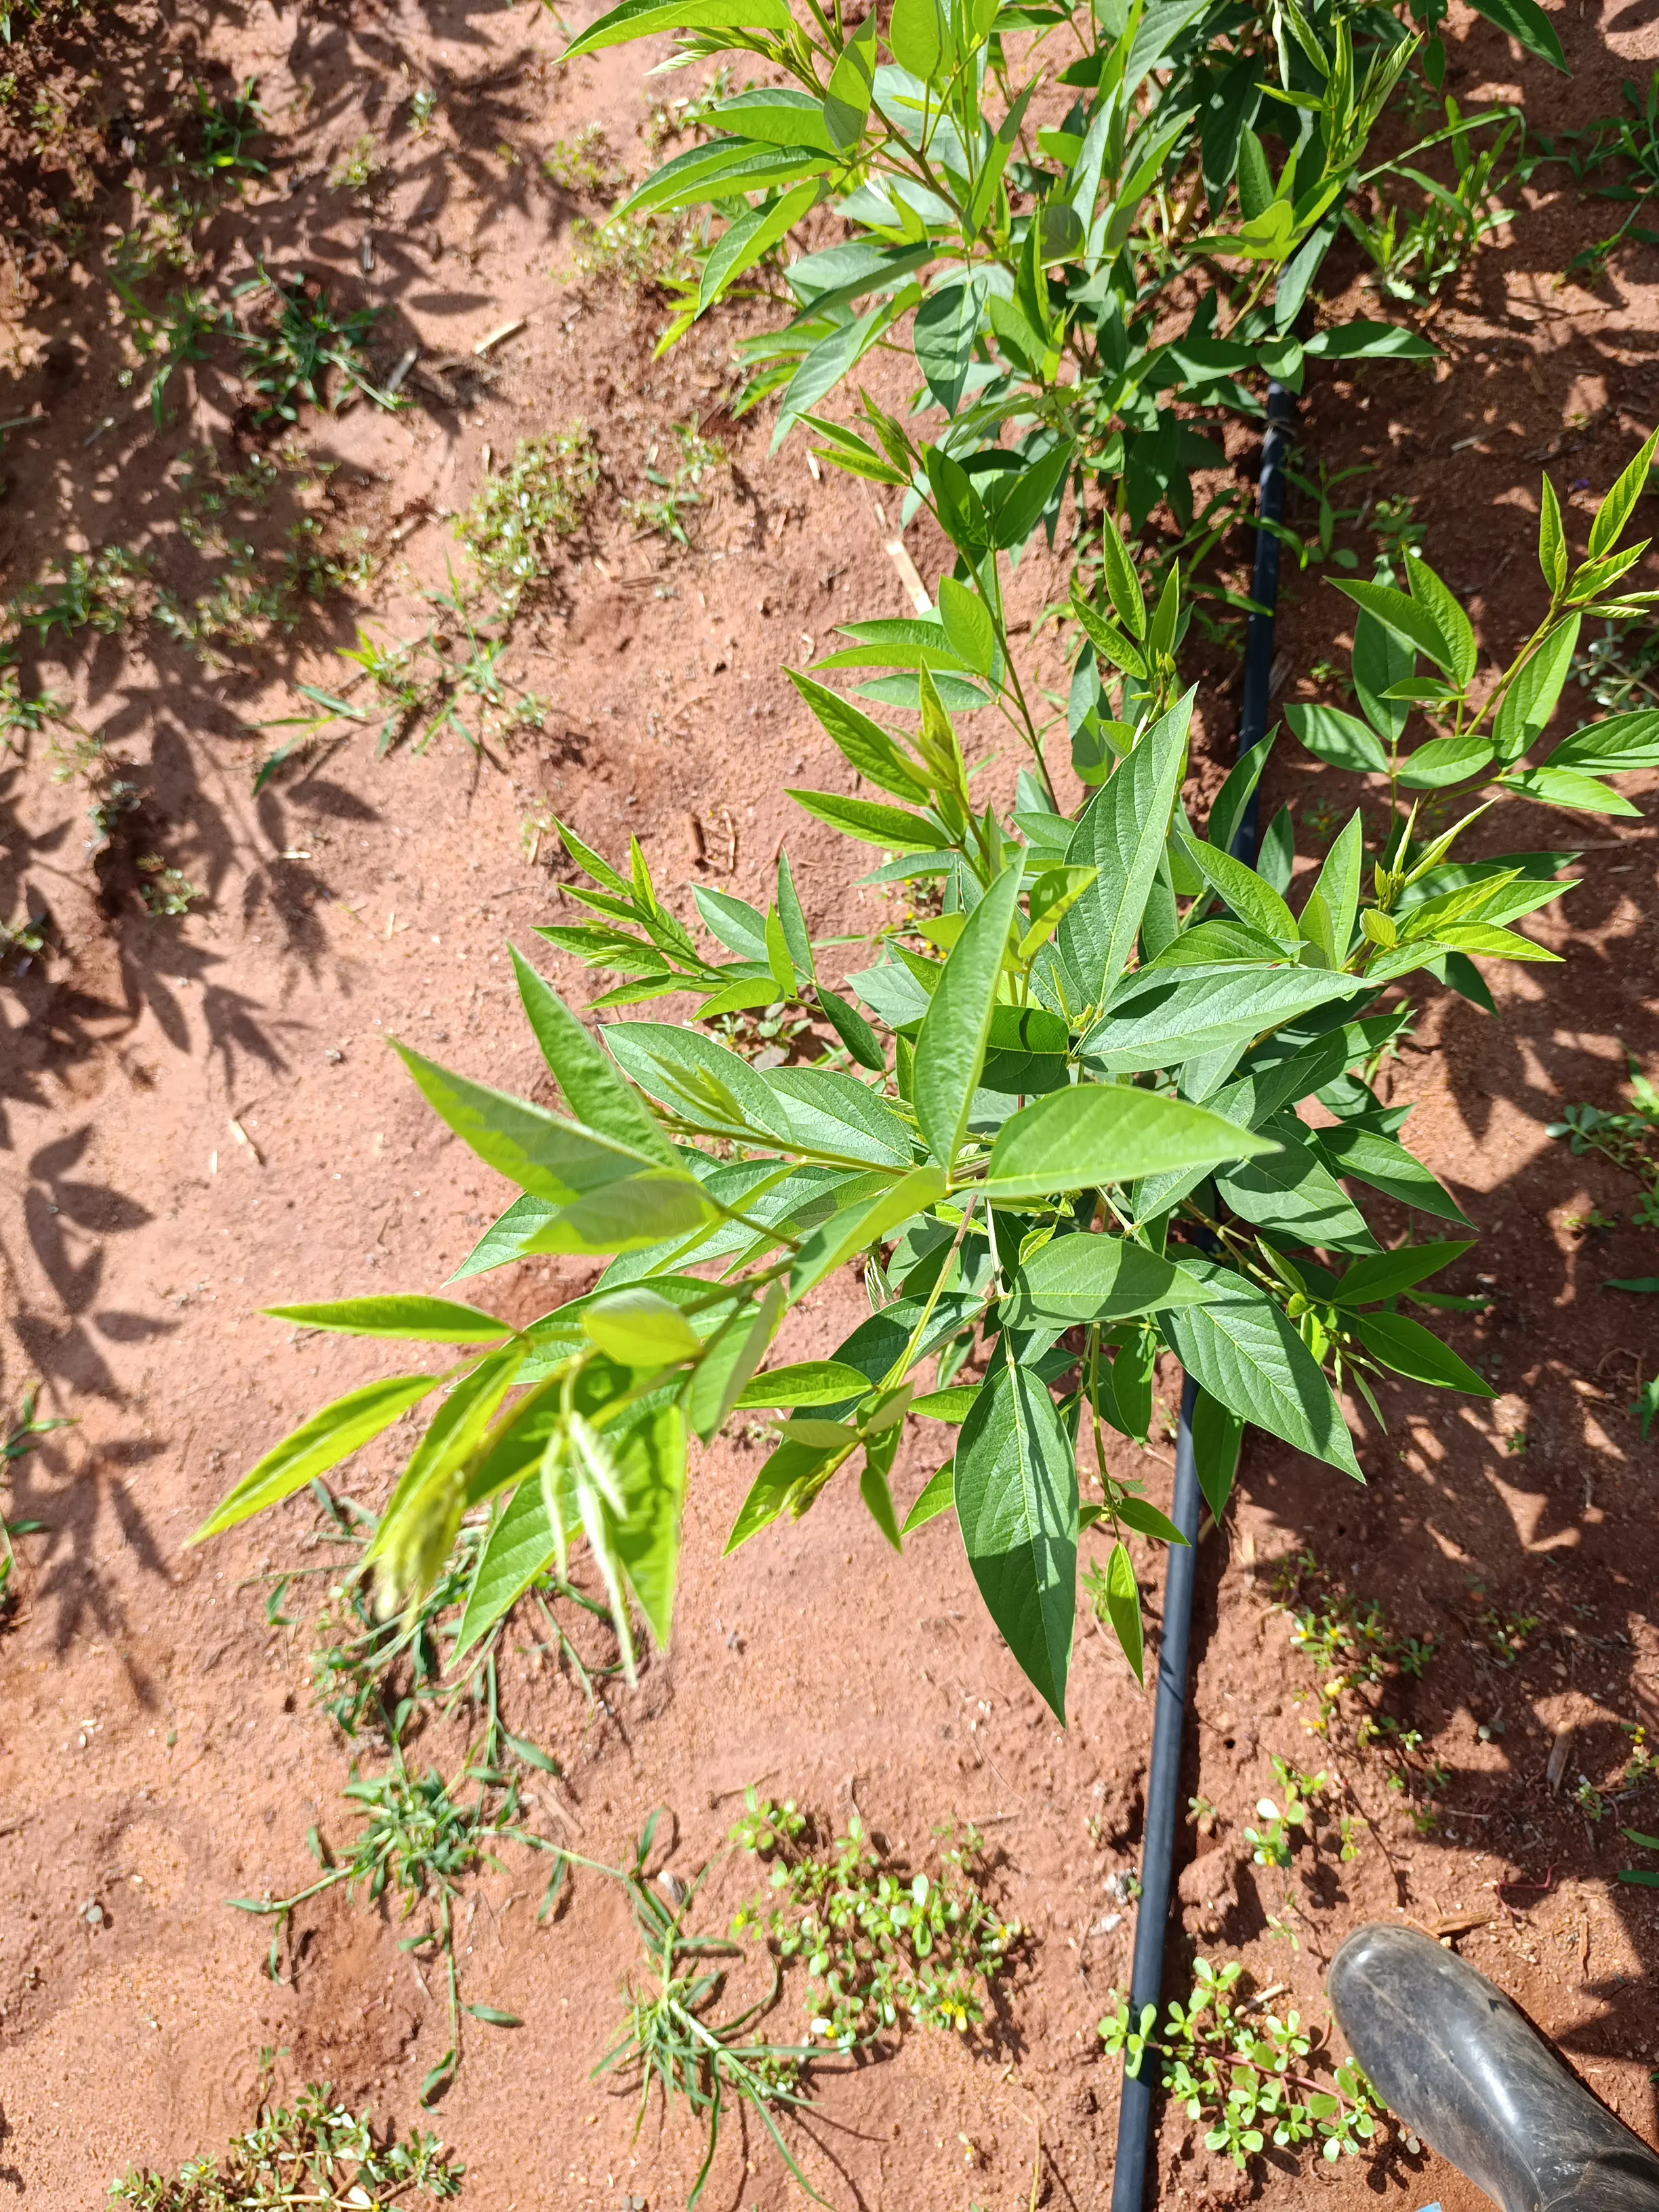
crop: pigeonpea
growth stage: vegetative
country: Kenya
